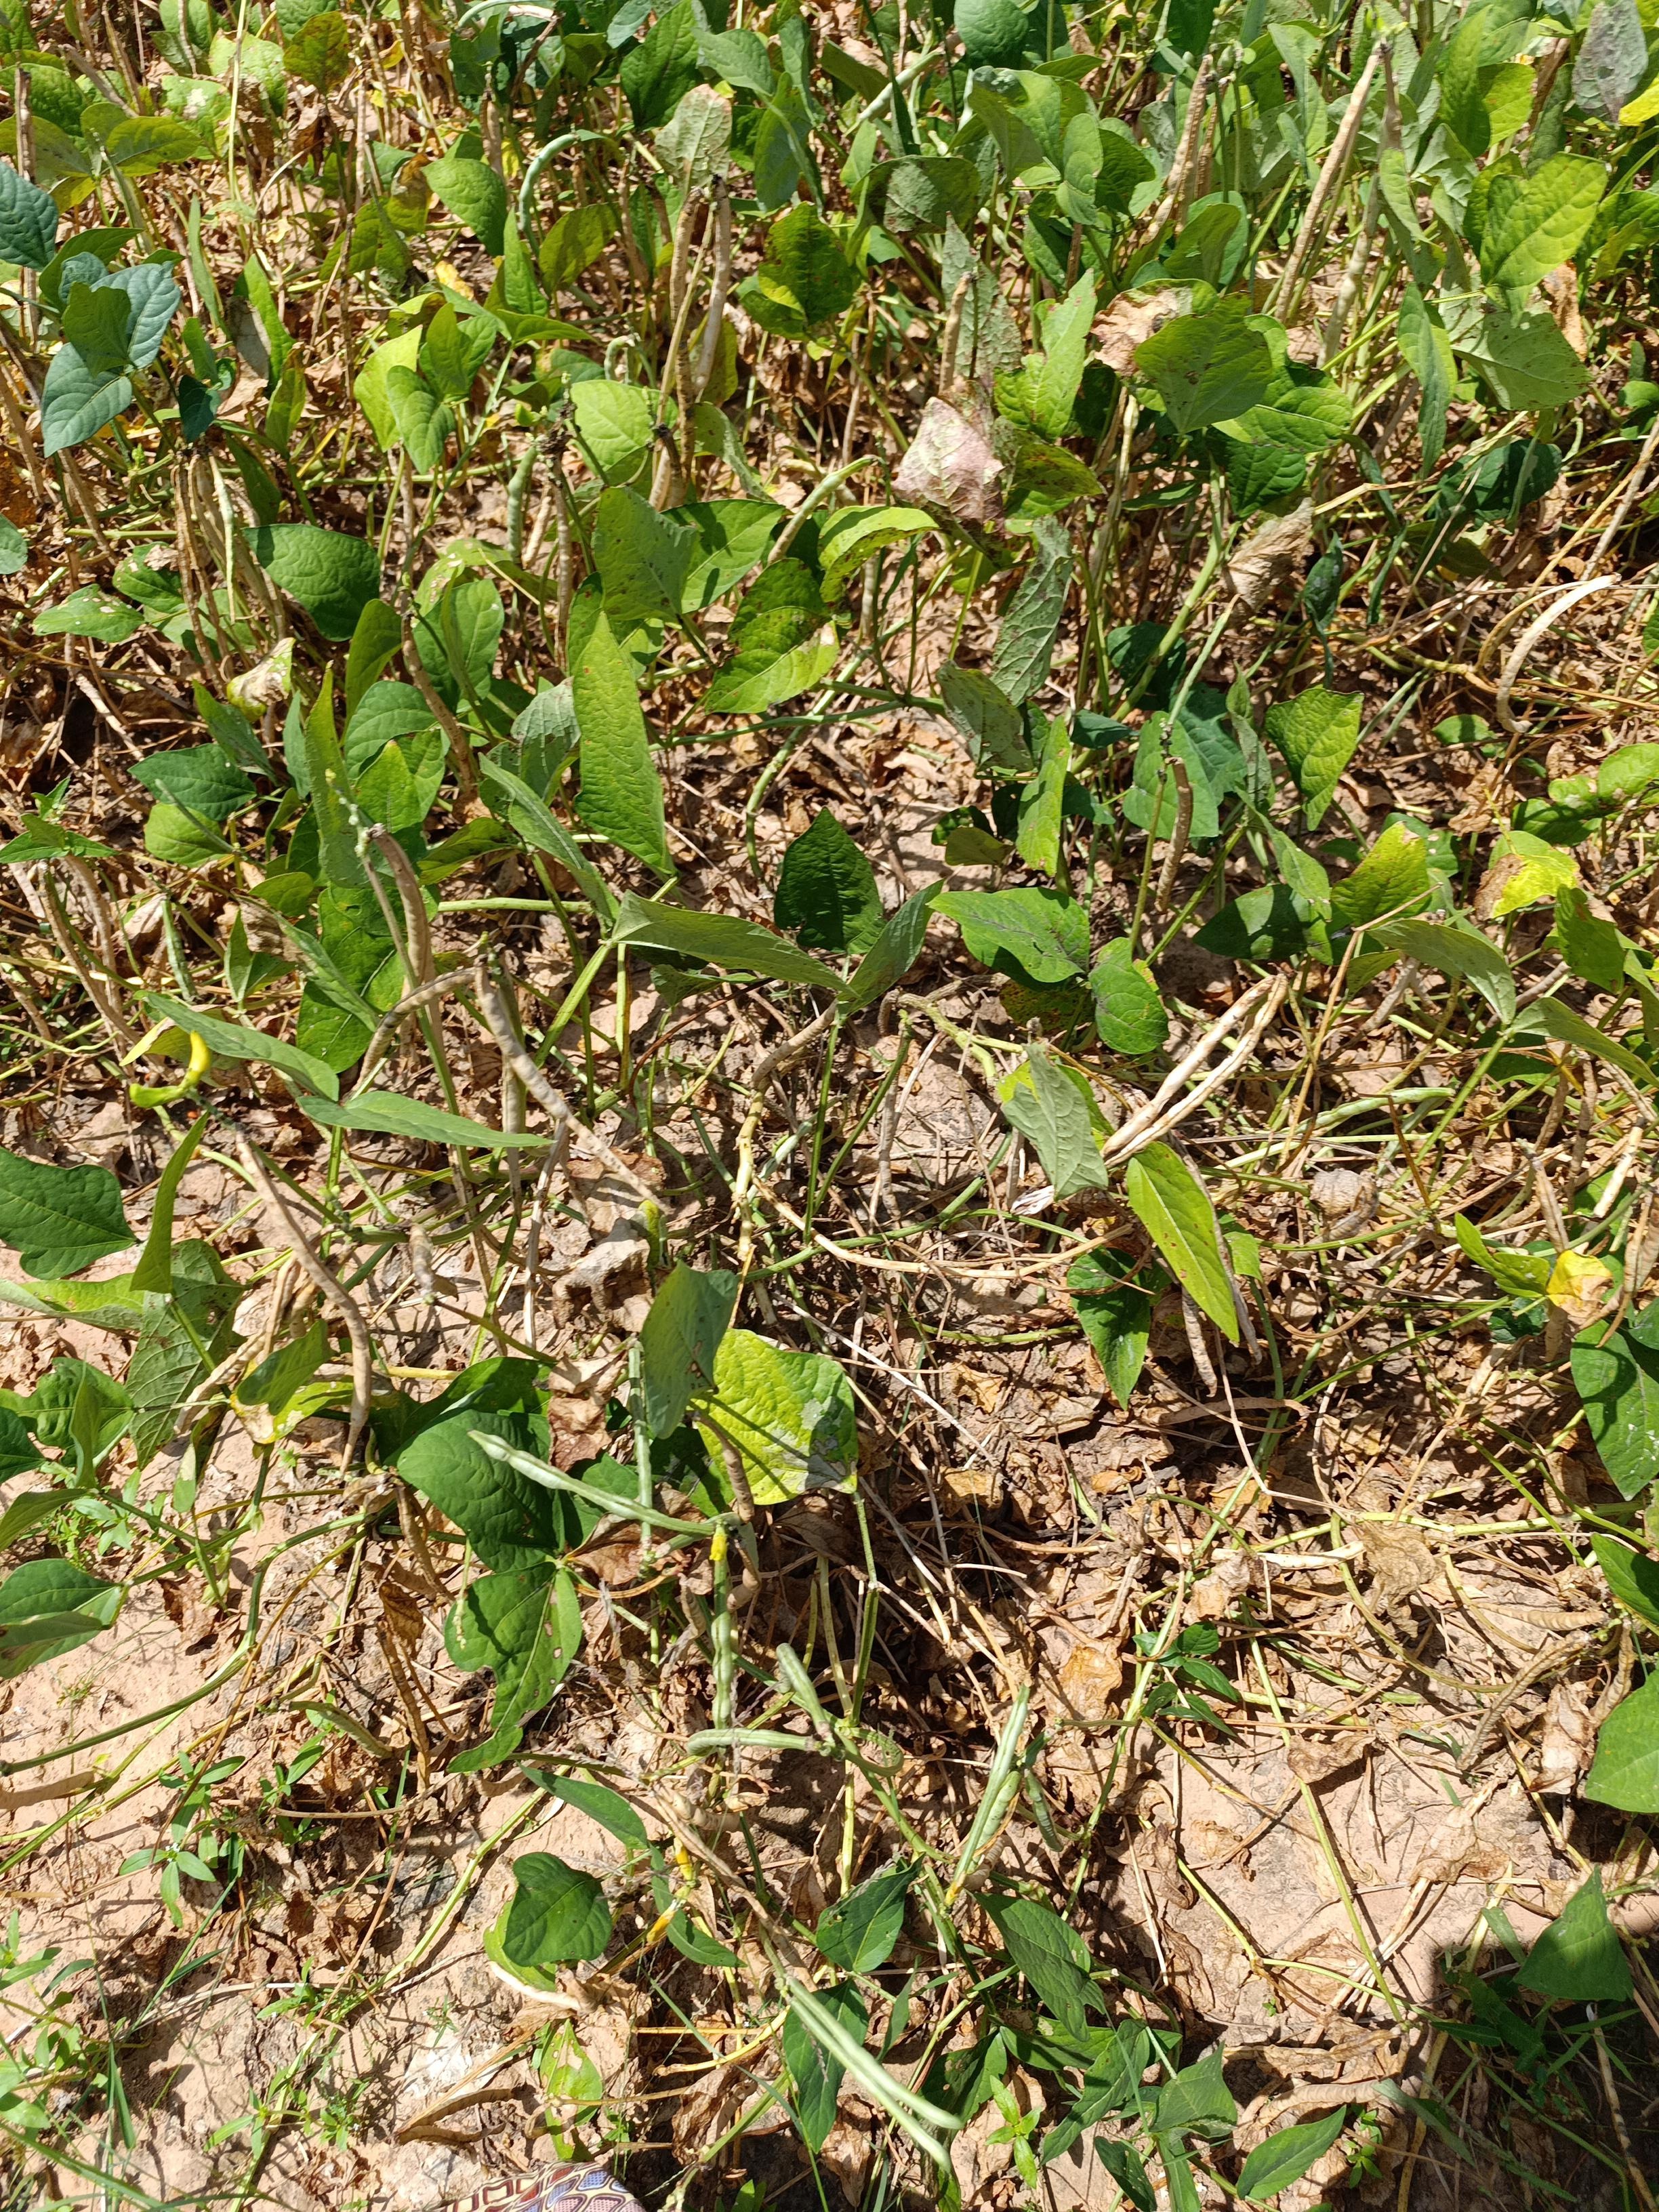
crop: cowpea
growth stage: maturity
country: Nigeria
